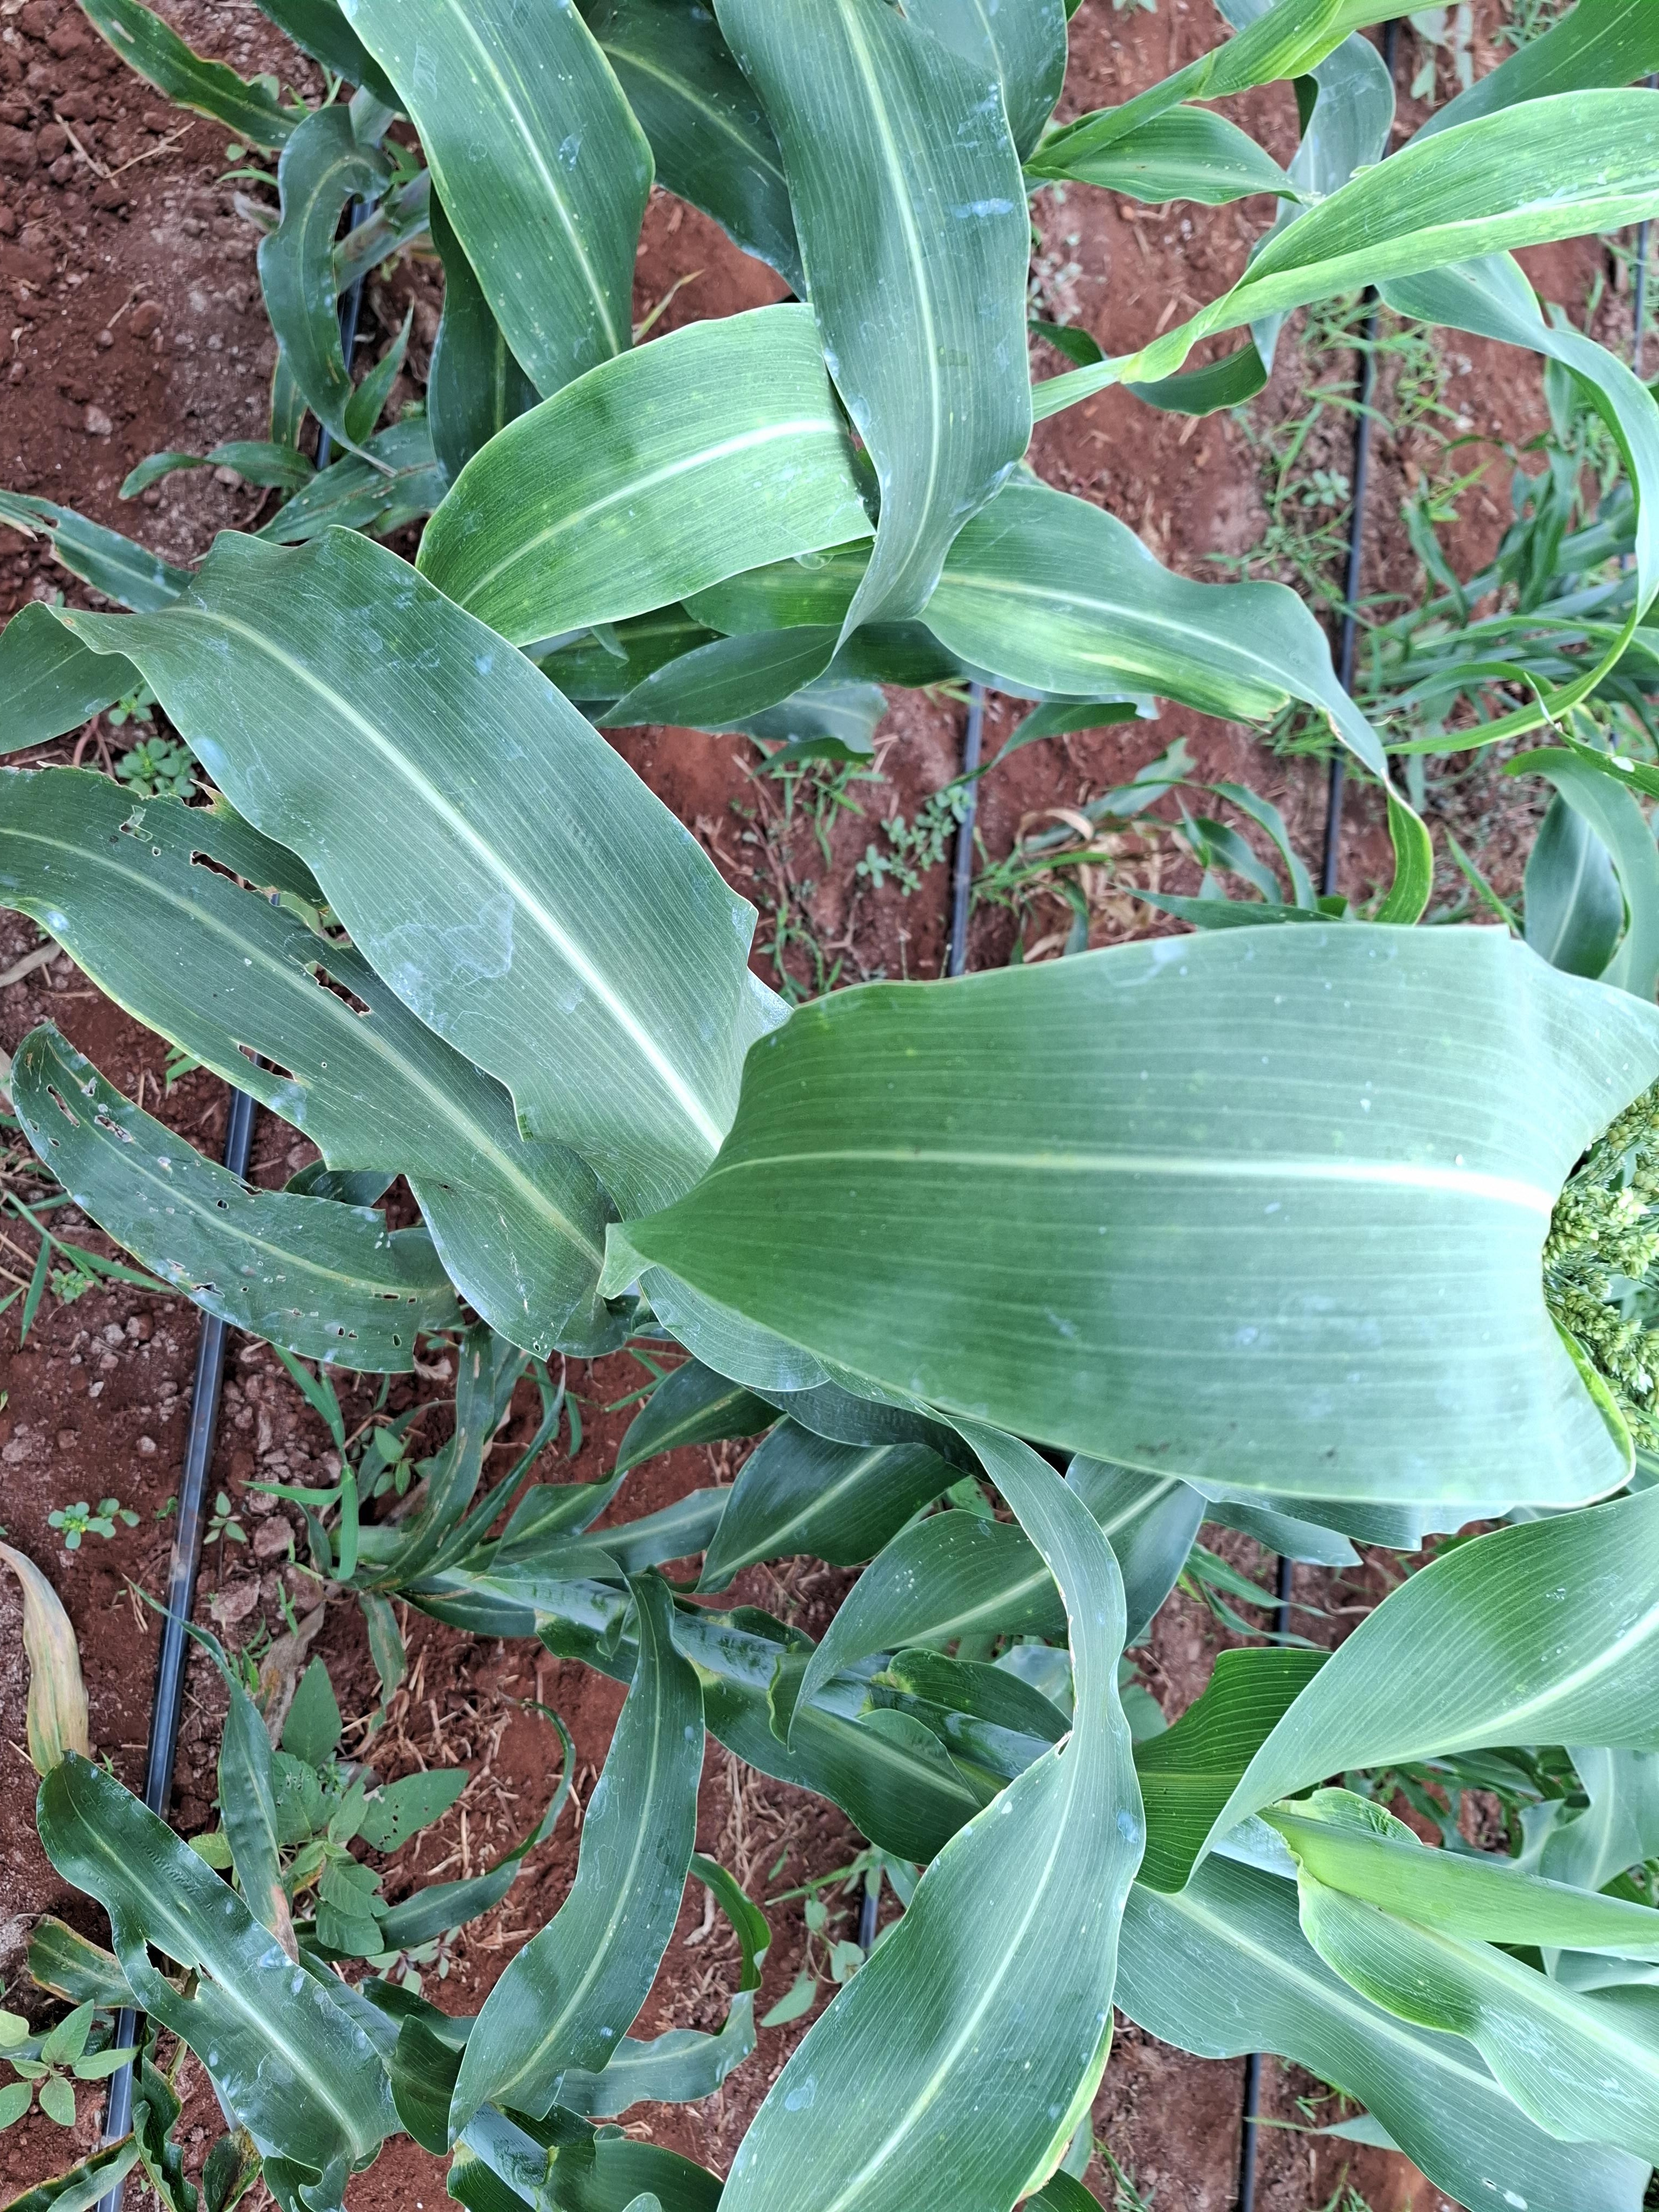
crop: sorghum
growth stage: heading tuber
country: Kenya
